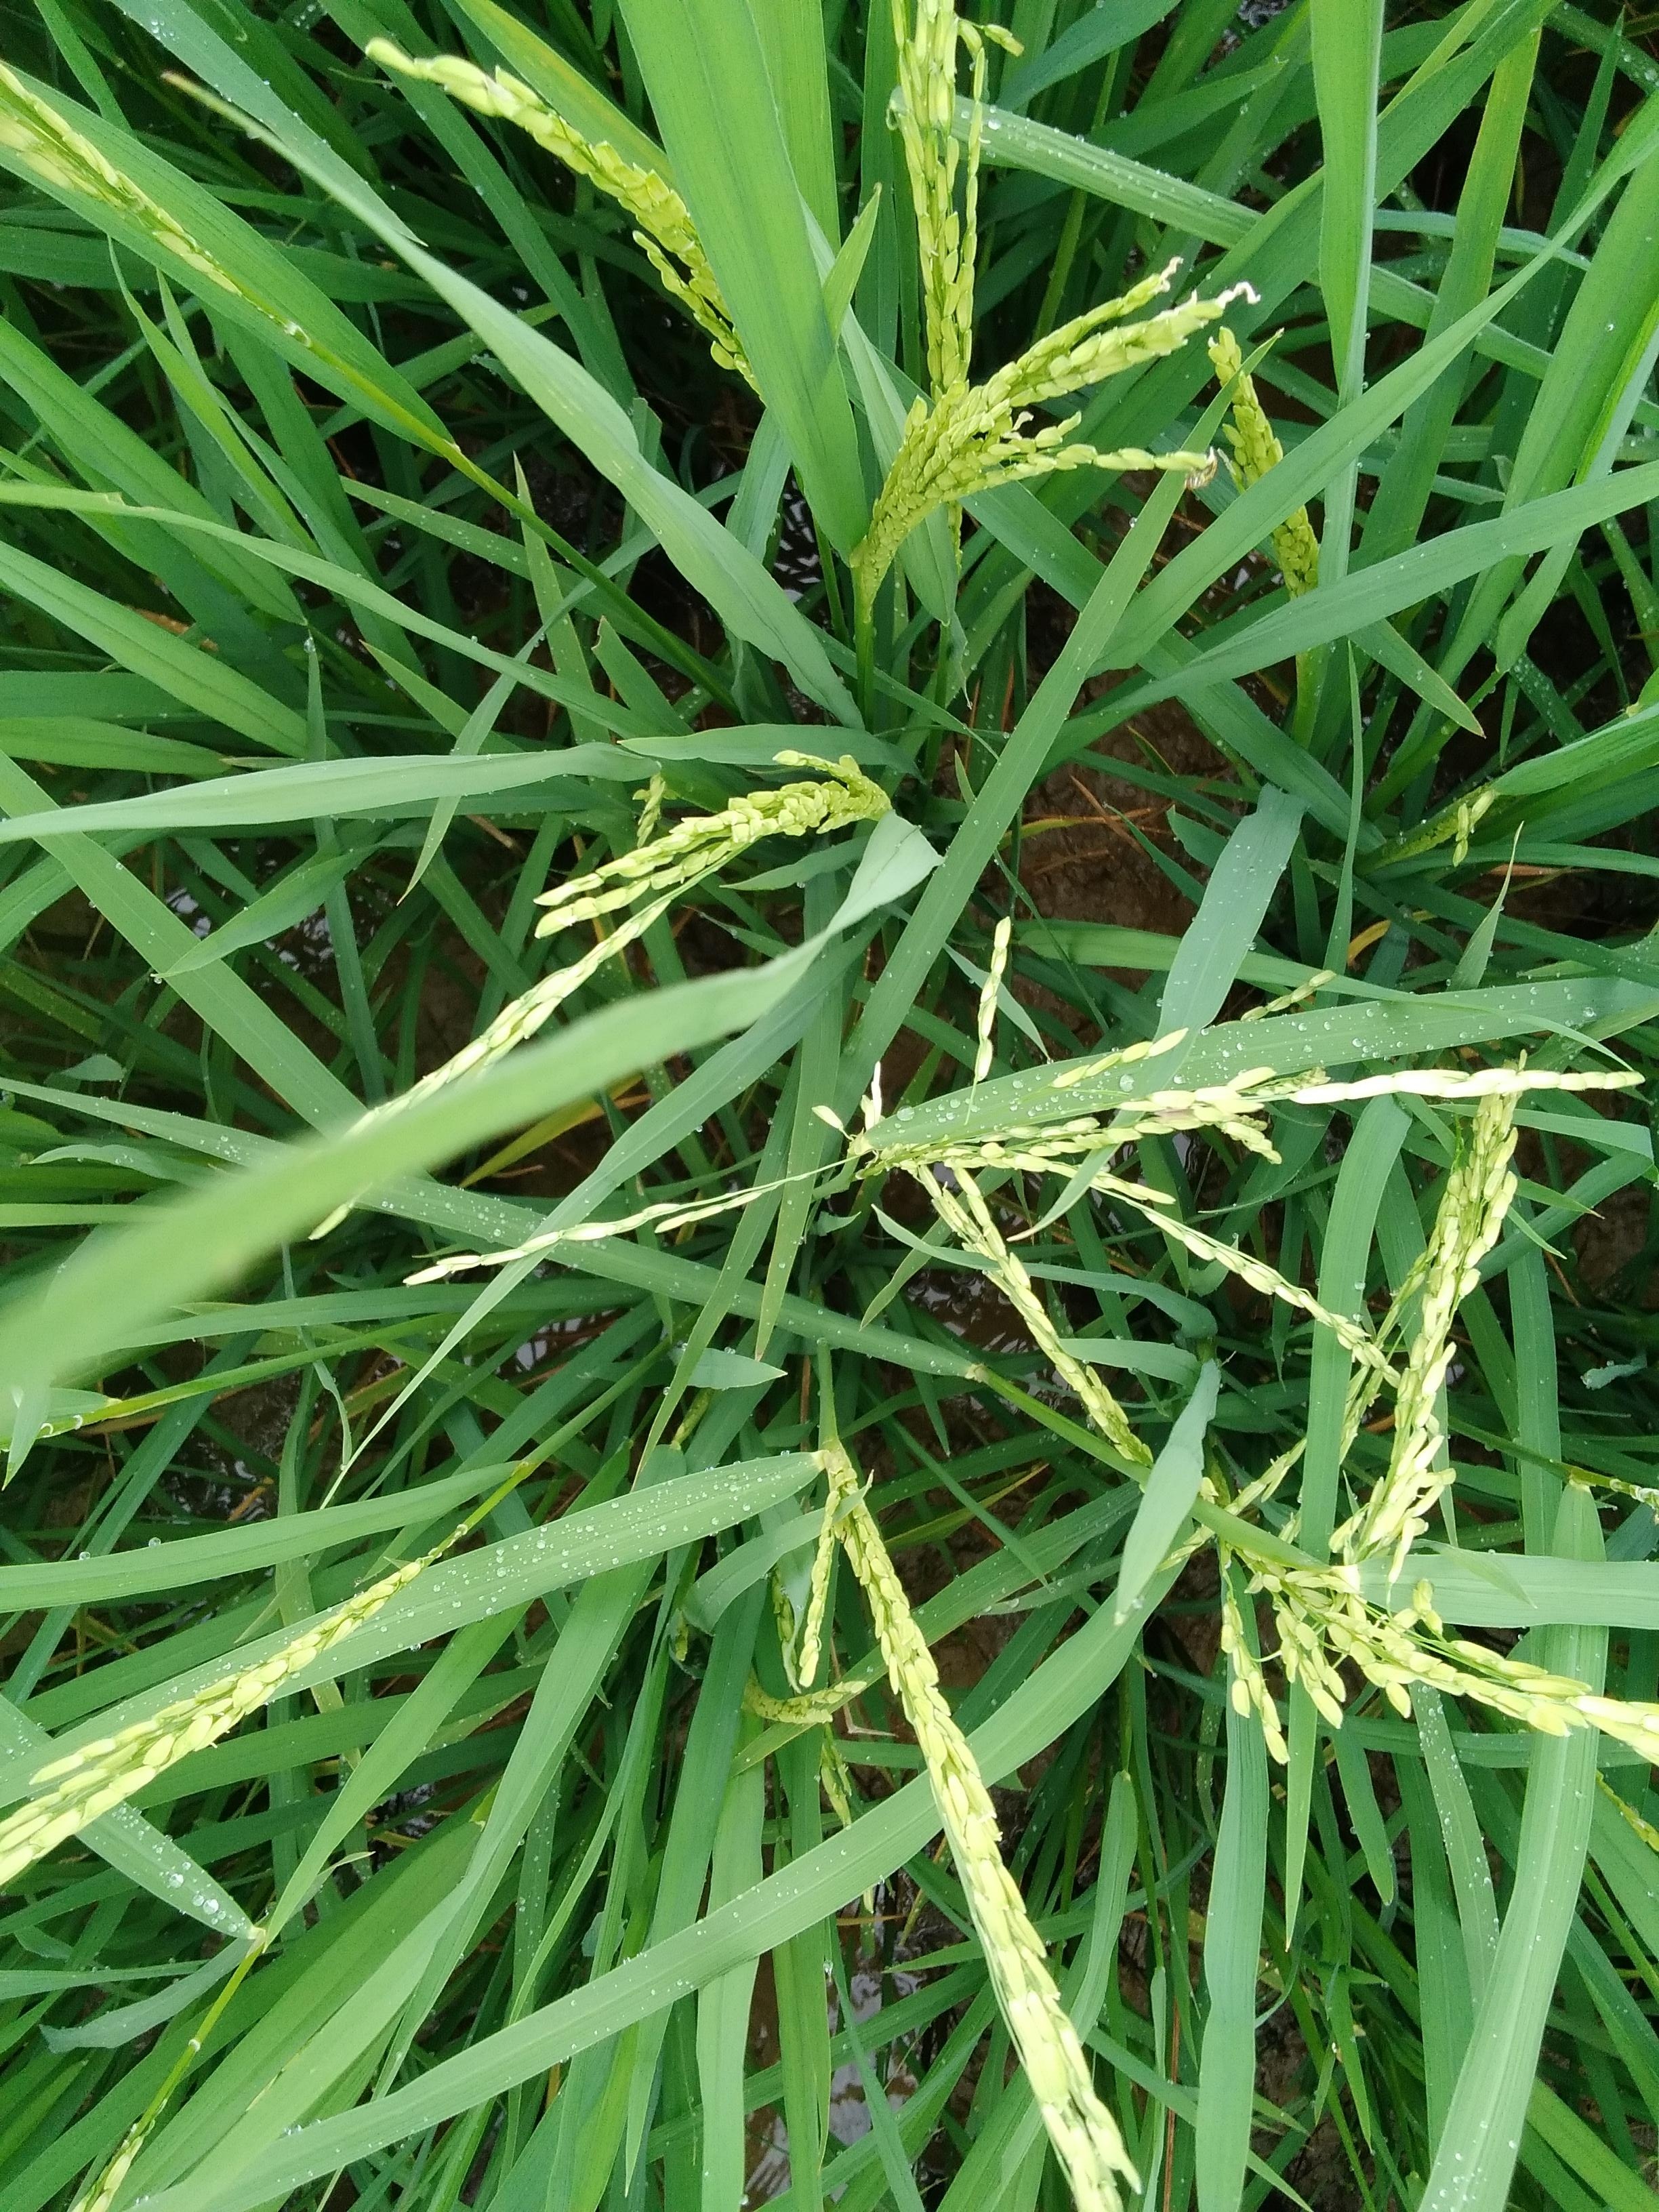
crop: rice
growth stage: flowering
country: Nigeria
